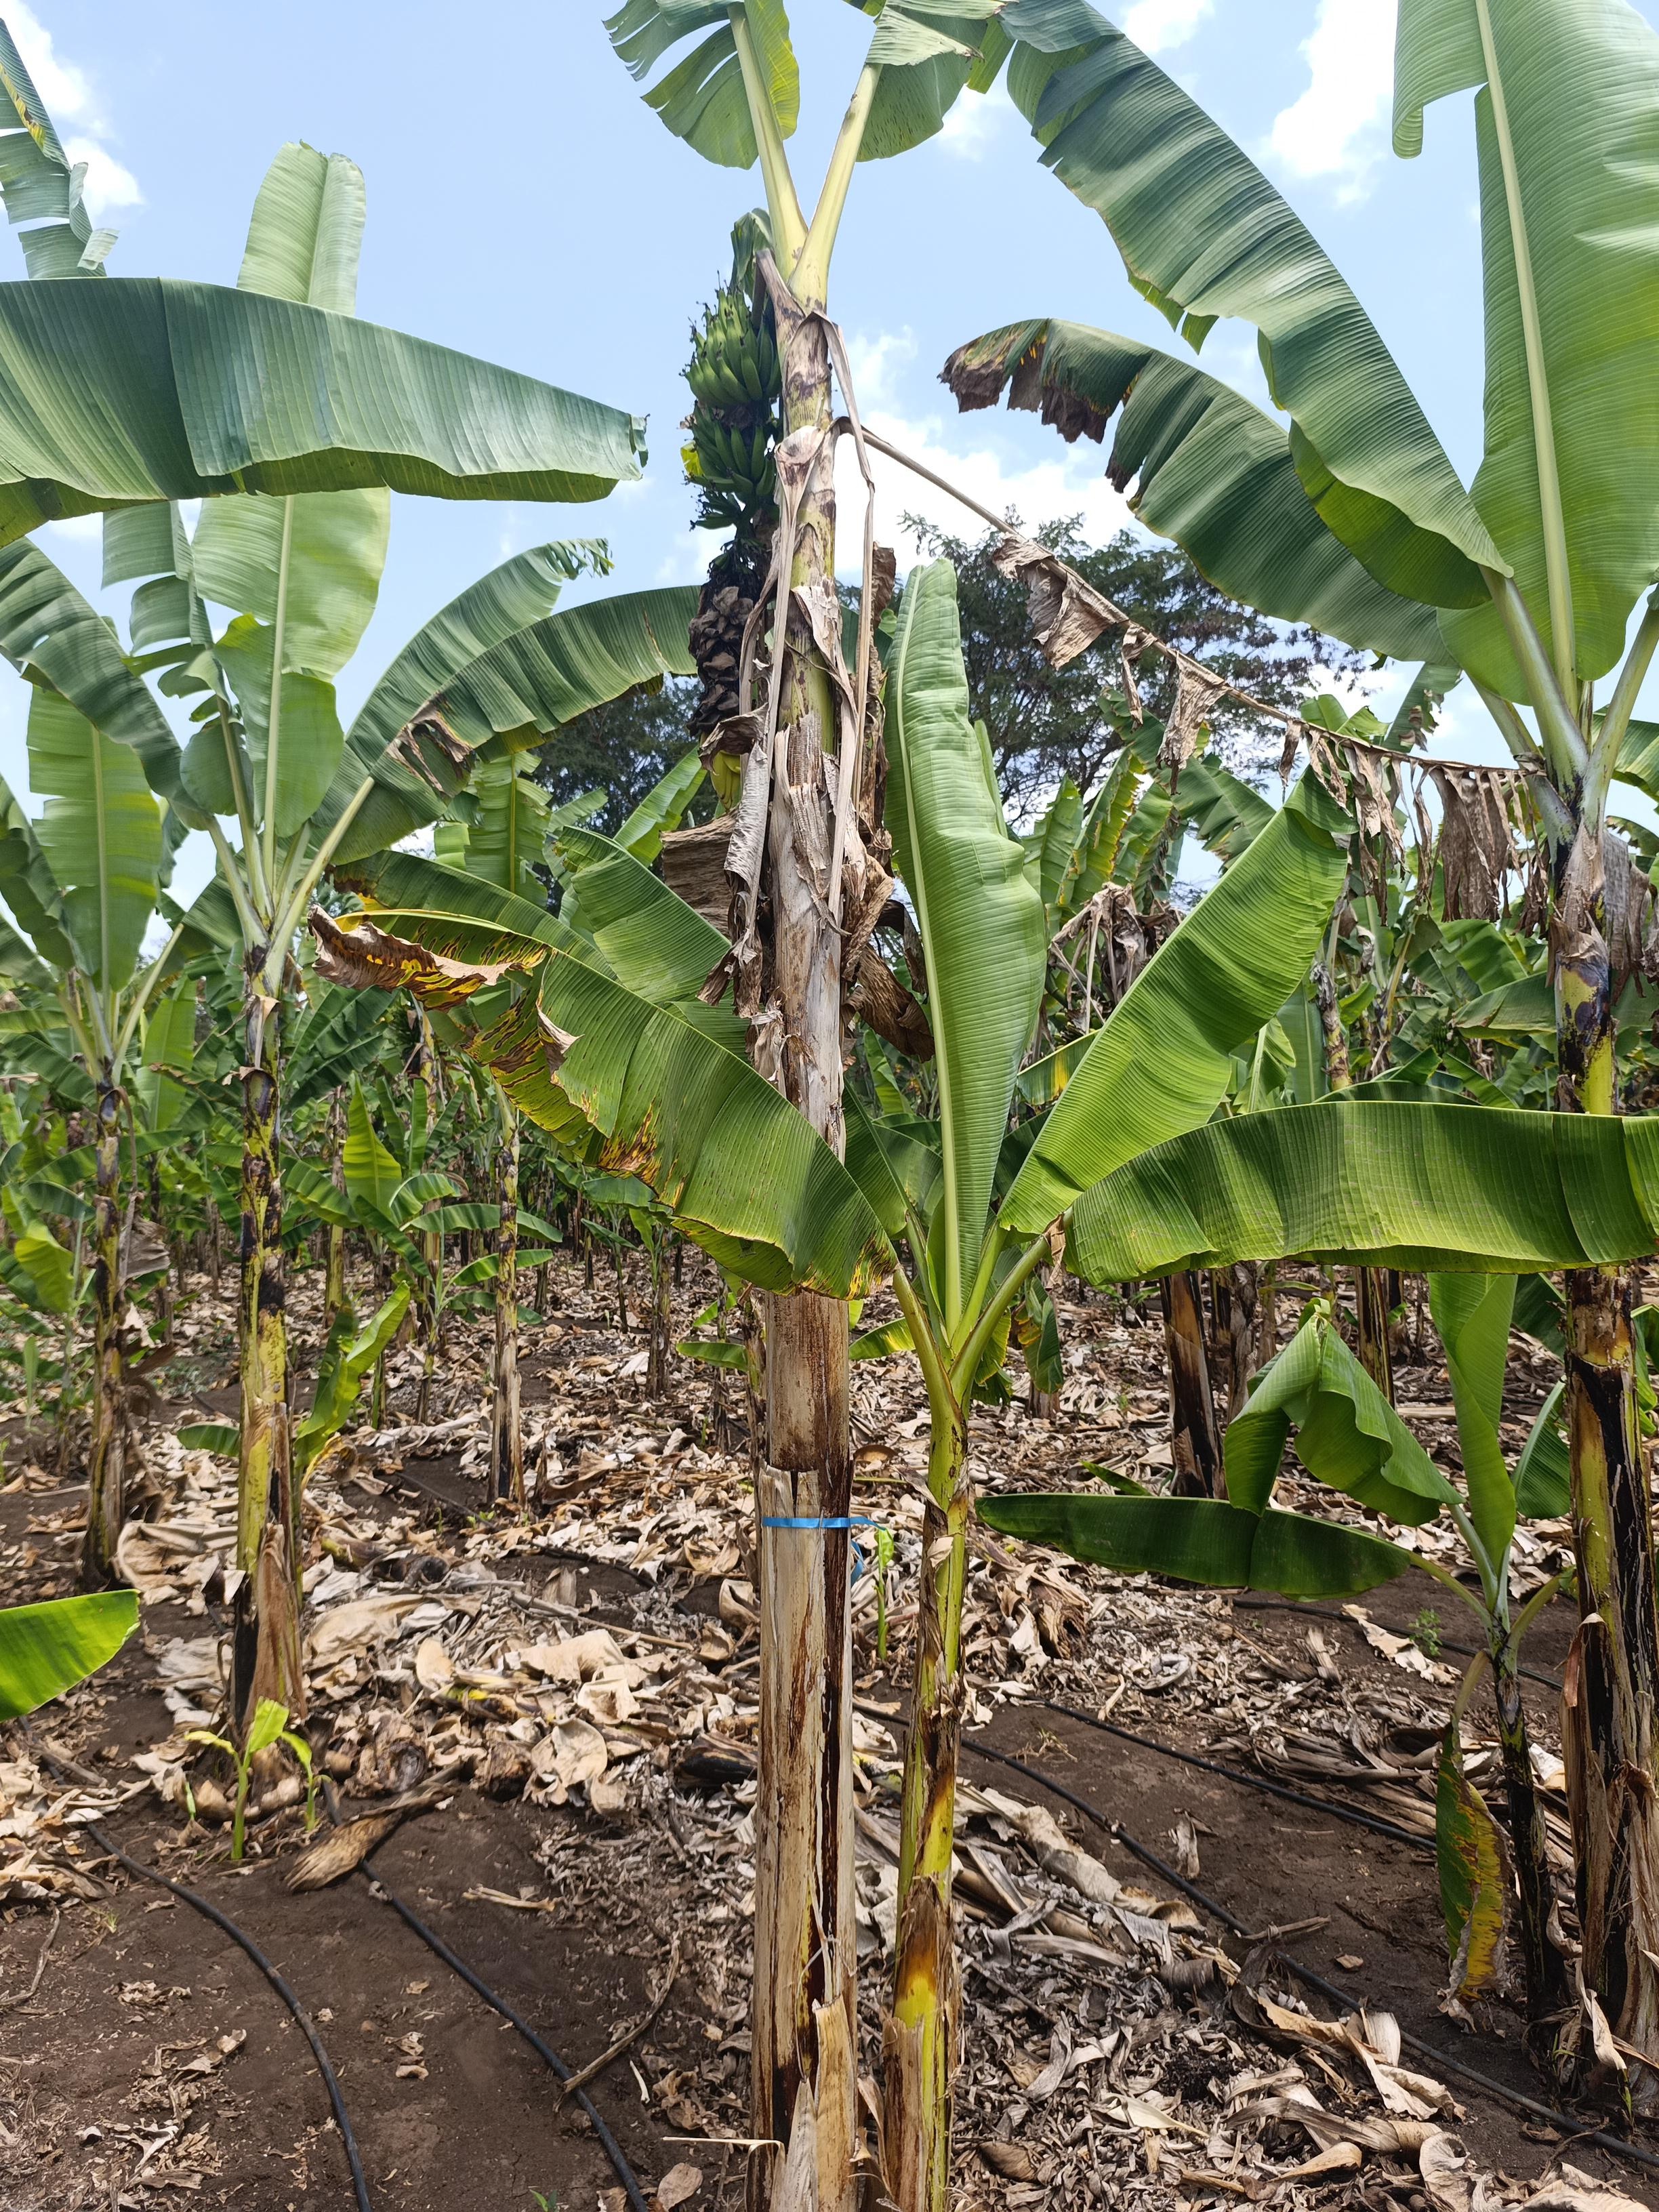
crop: banana
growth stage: development fruit
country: Tanzania
